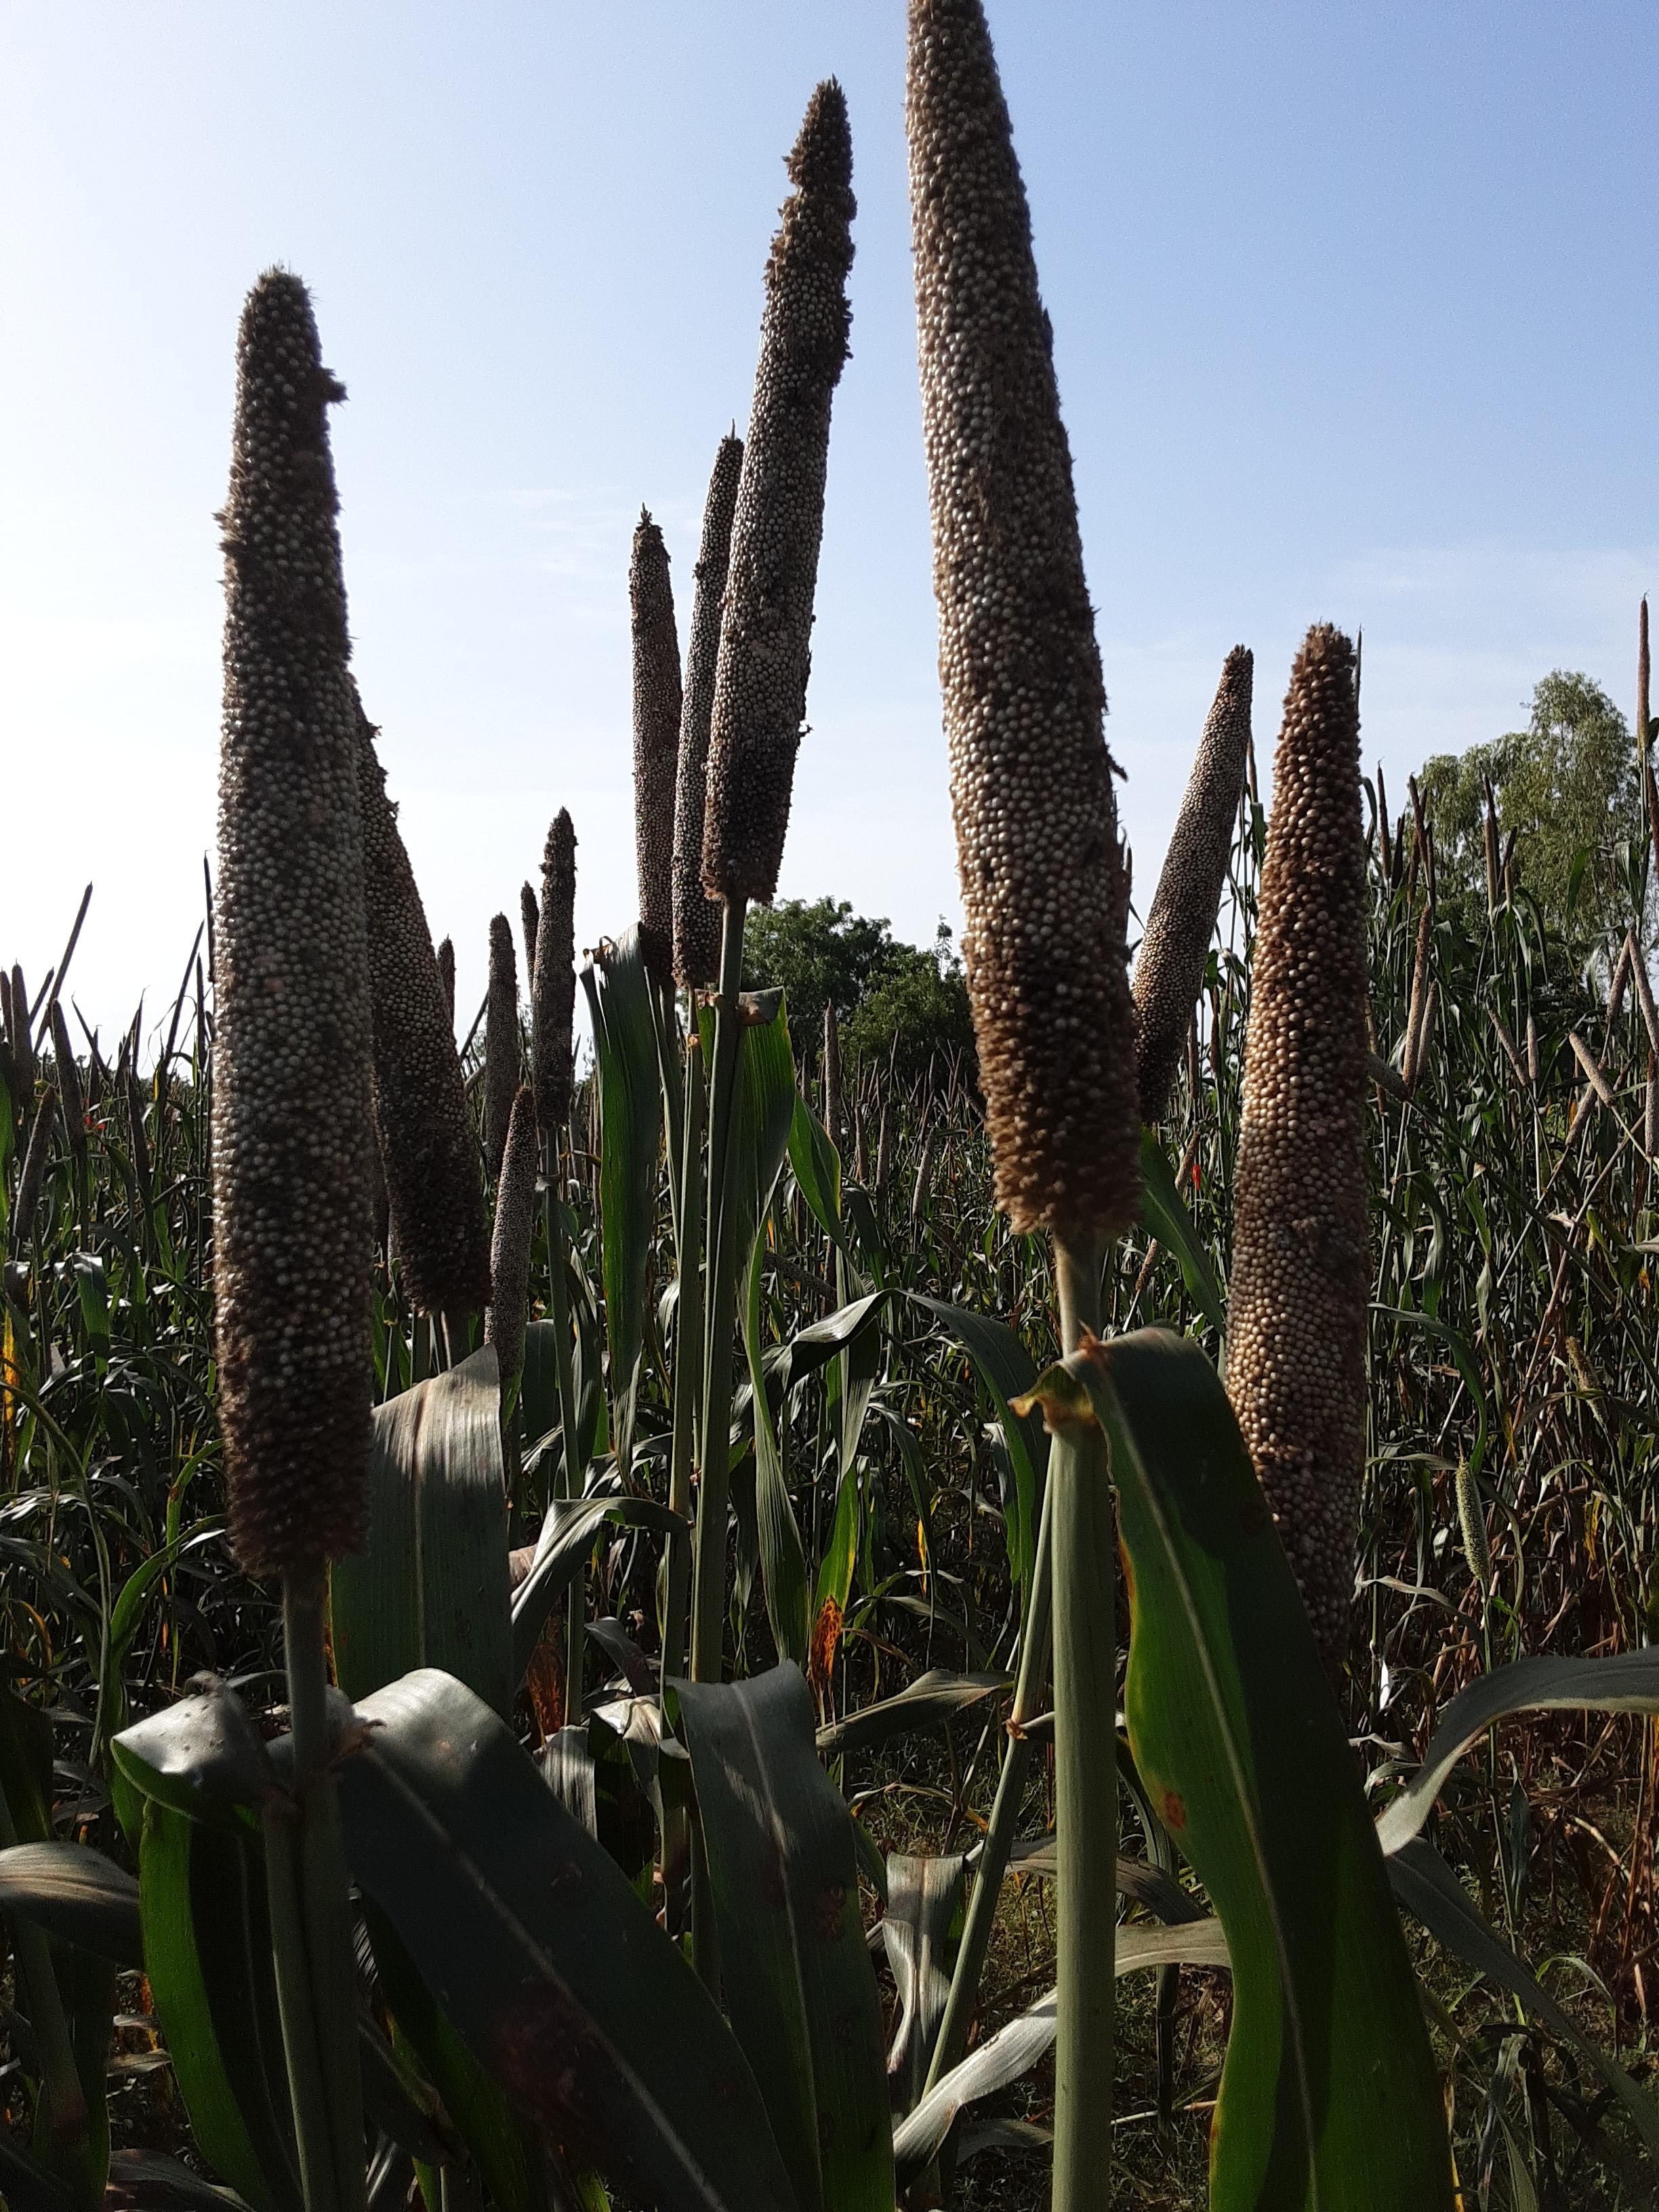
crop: pearl millet
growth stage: filling grain
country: Senegal
